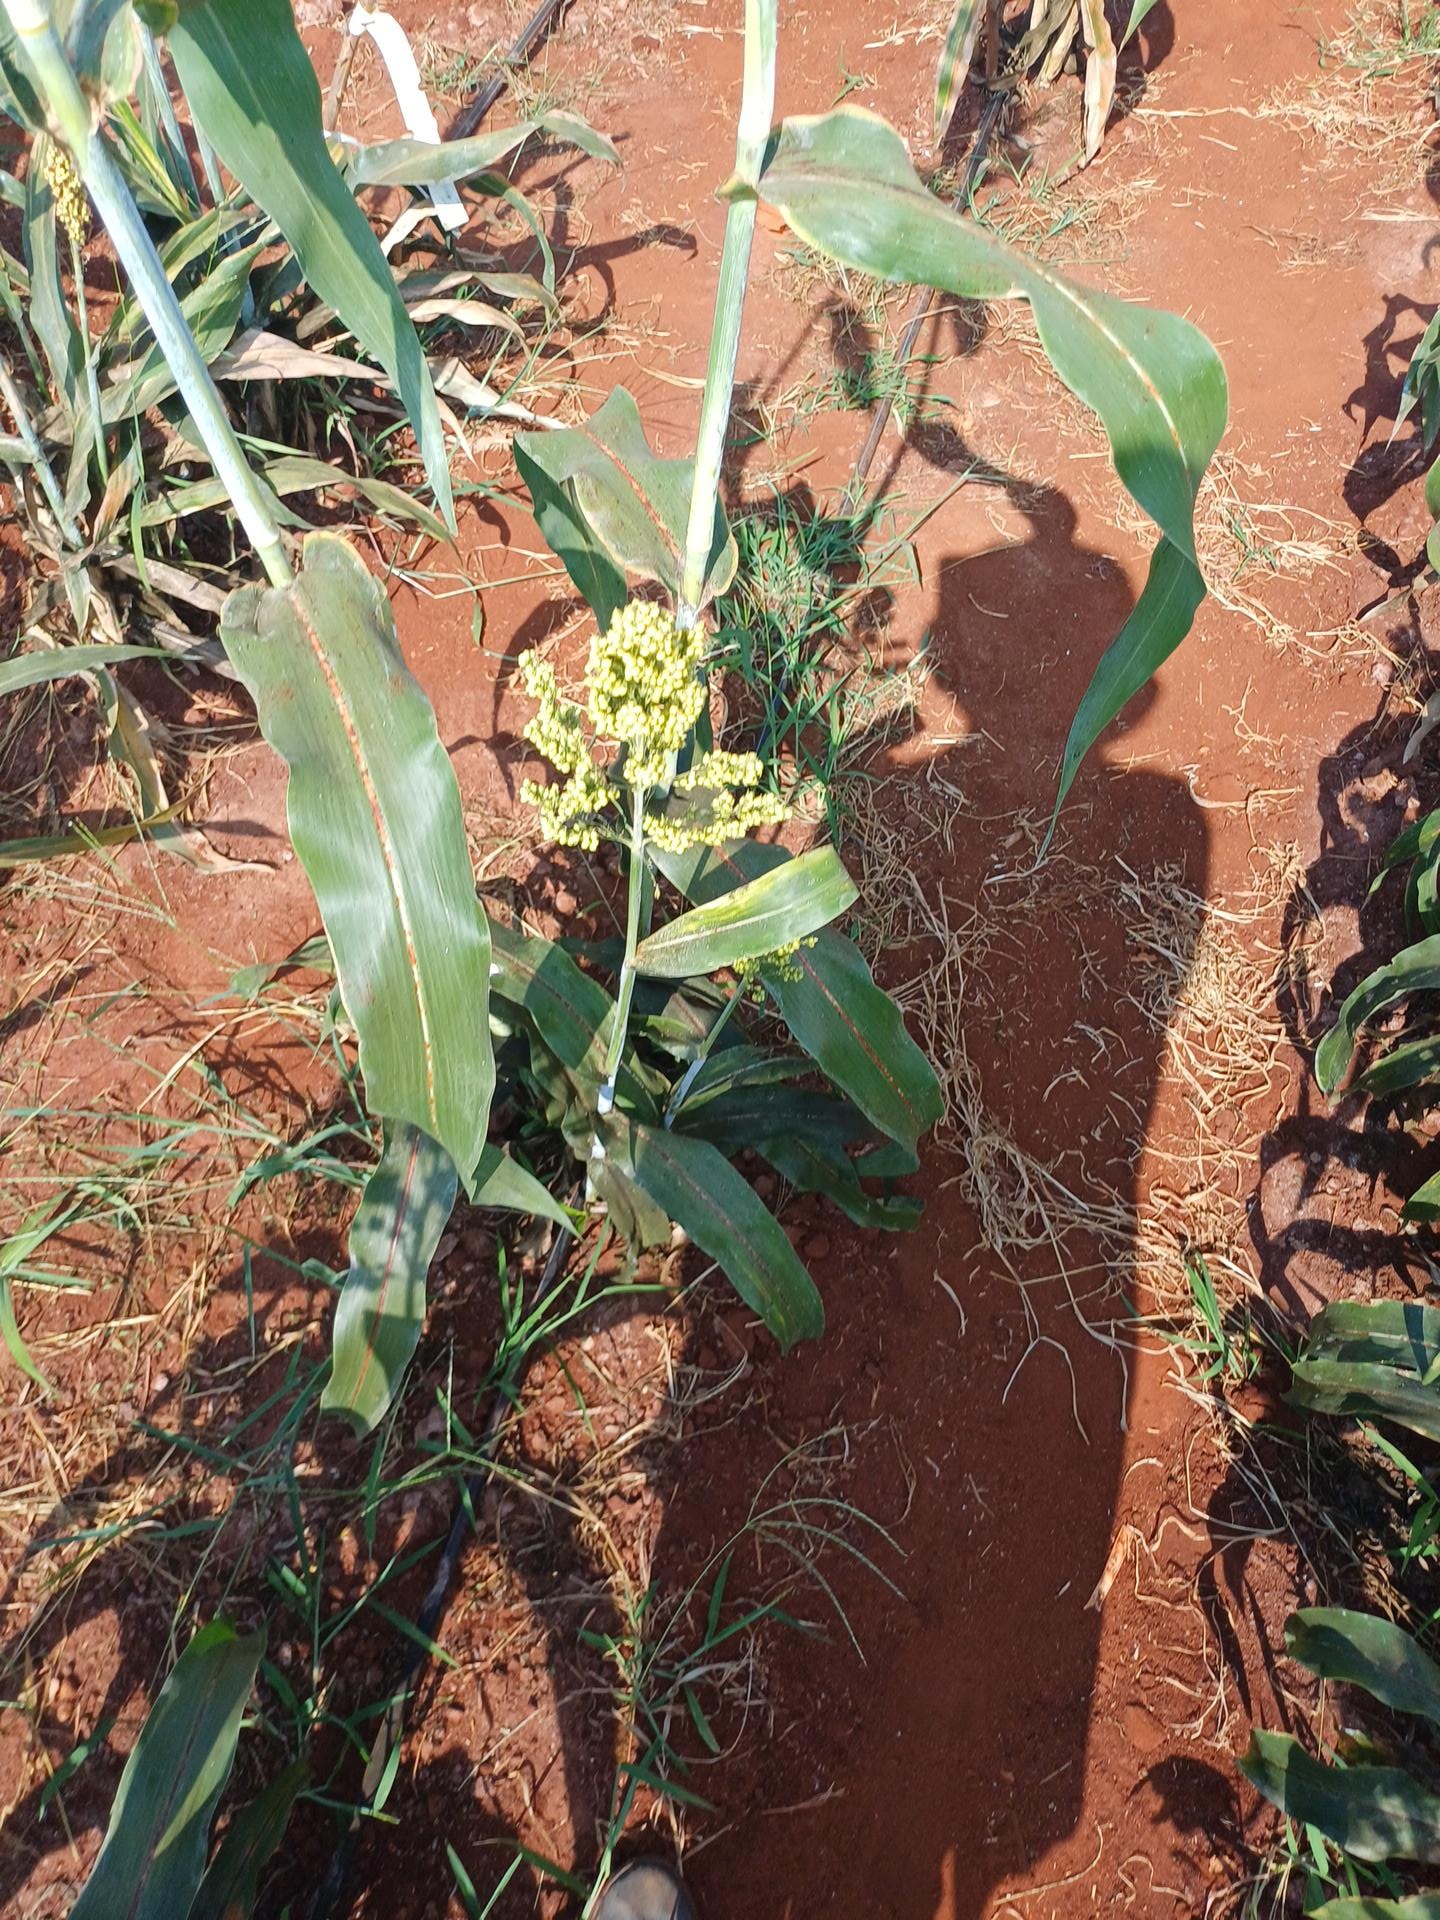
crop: sorghum
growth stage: maturity
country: Kenya
